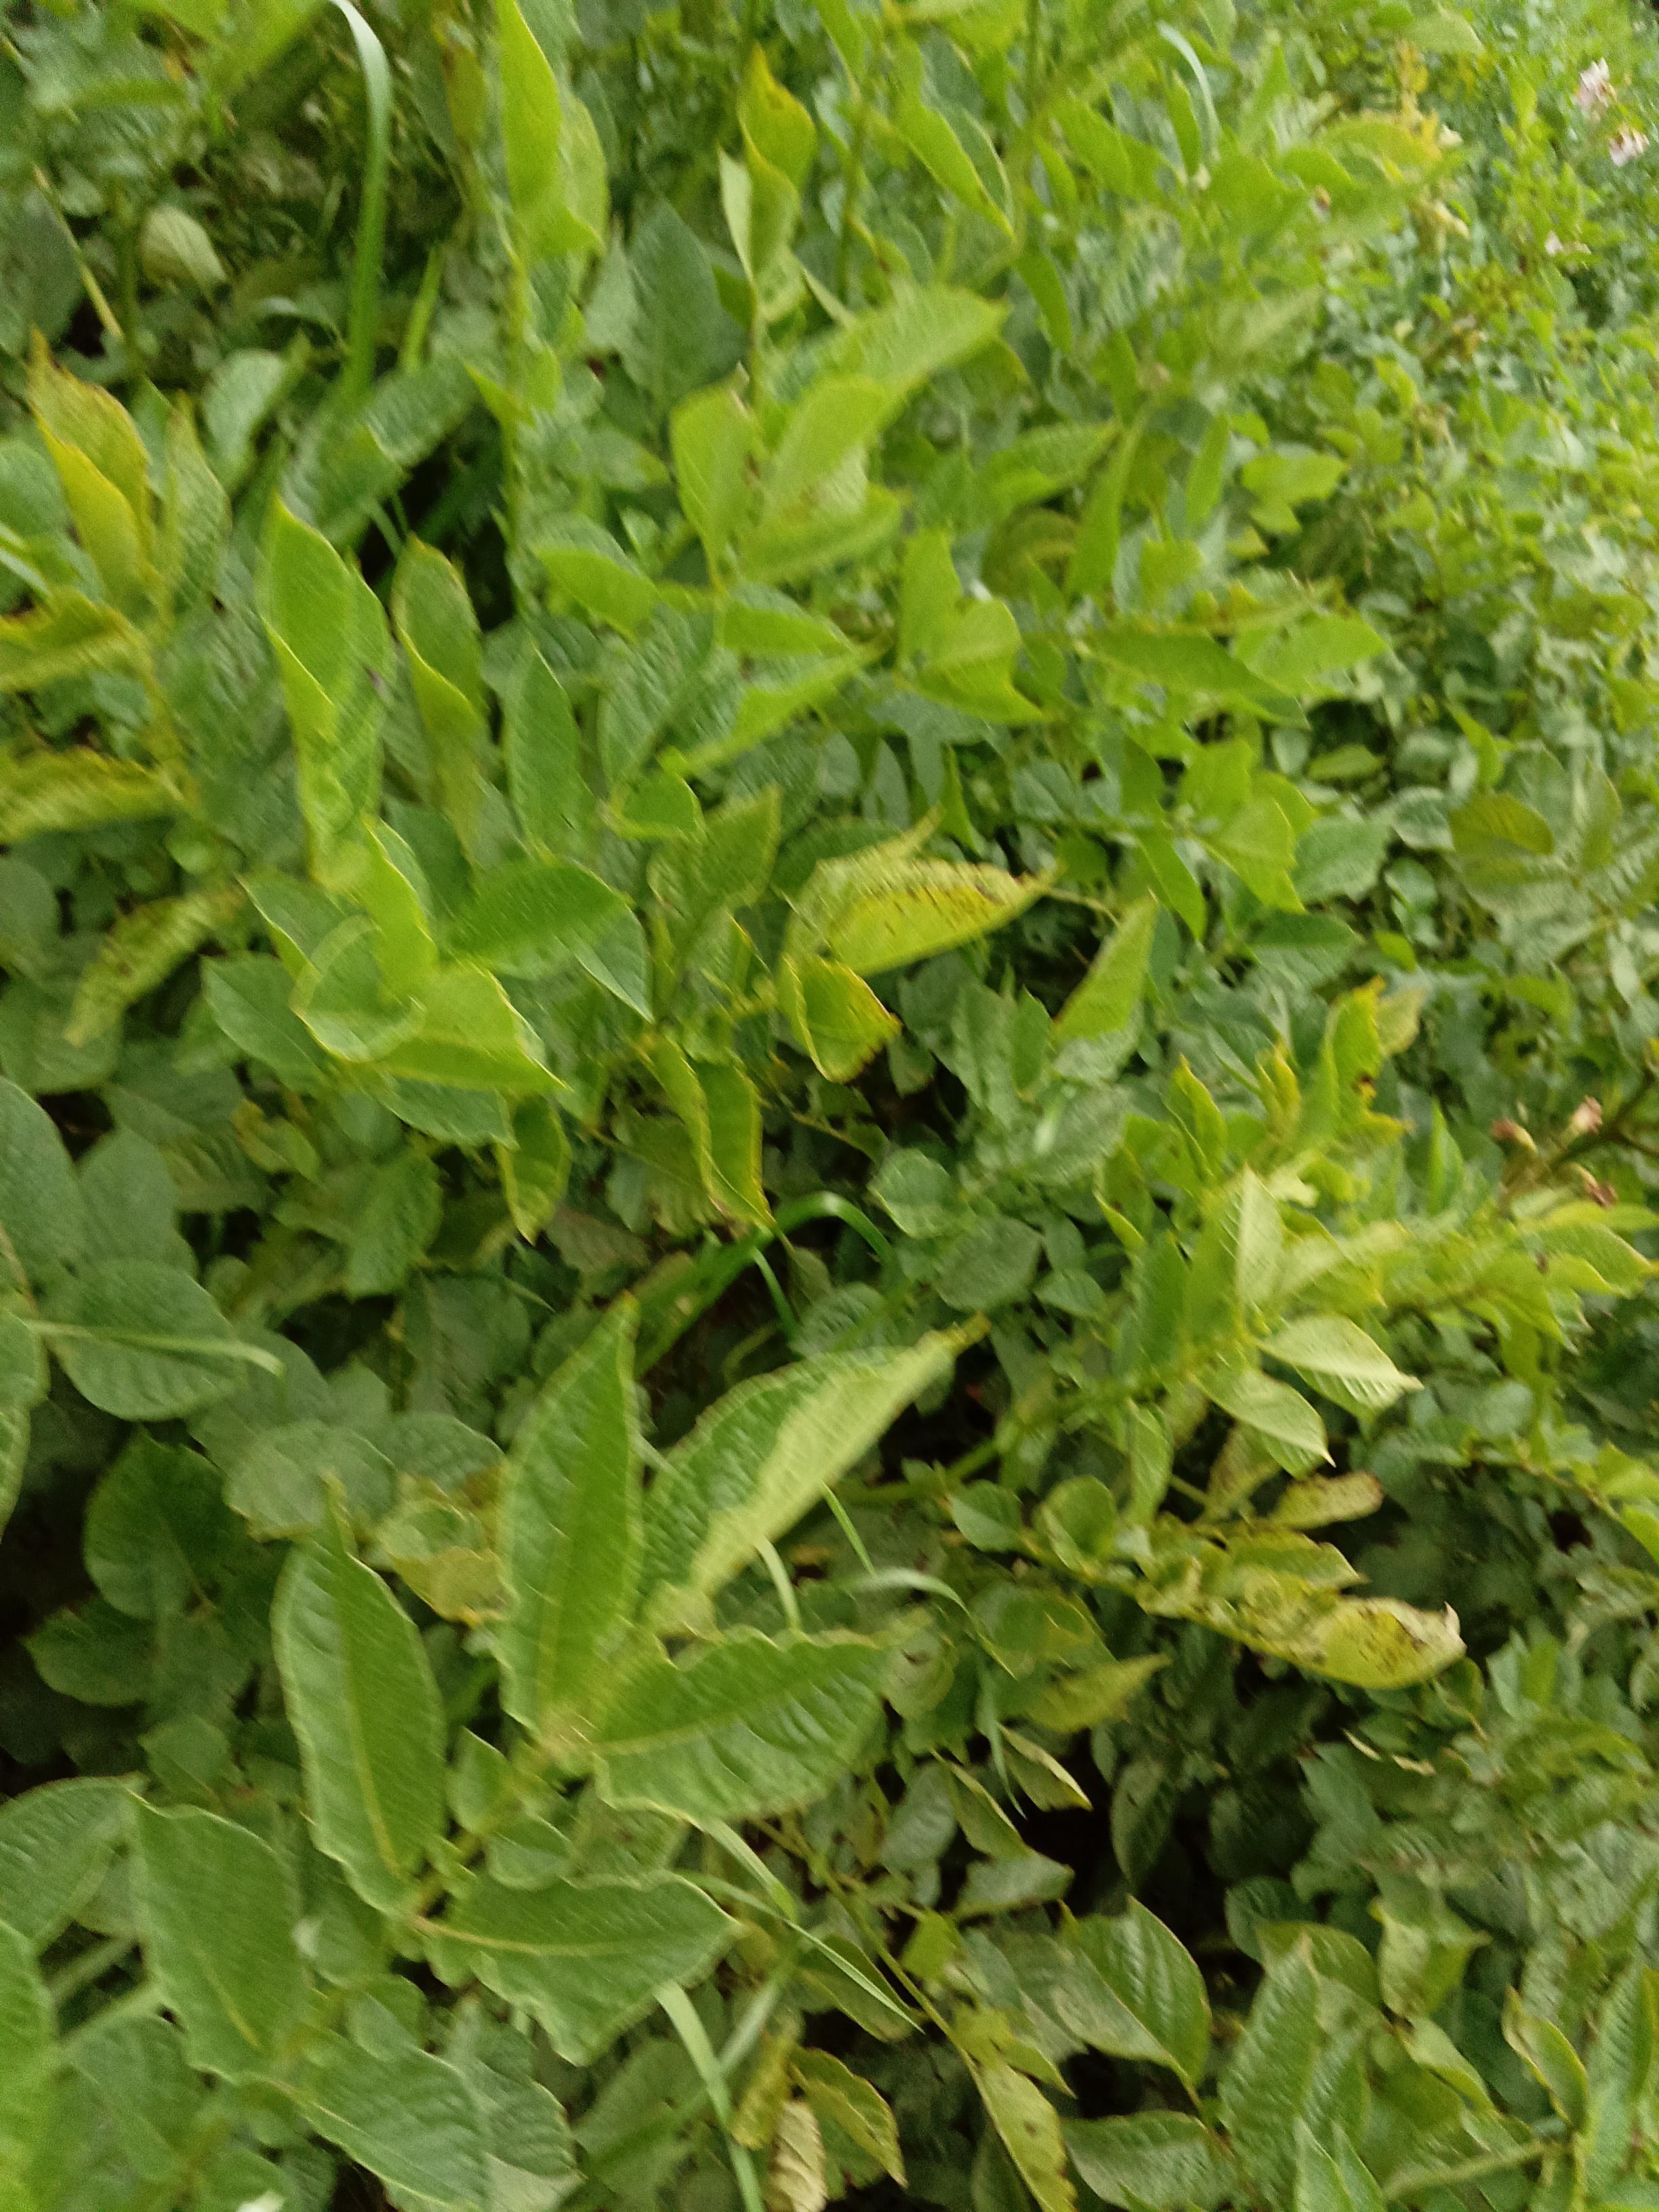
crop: potato
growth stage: harvest maturity
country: Kenya
